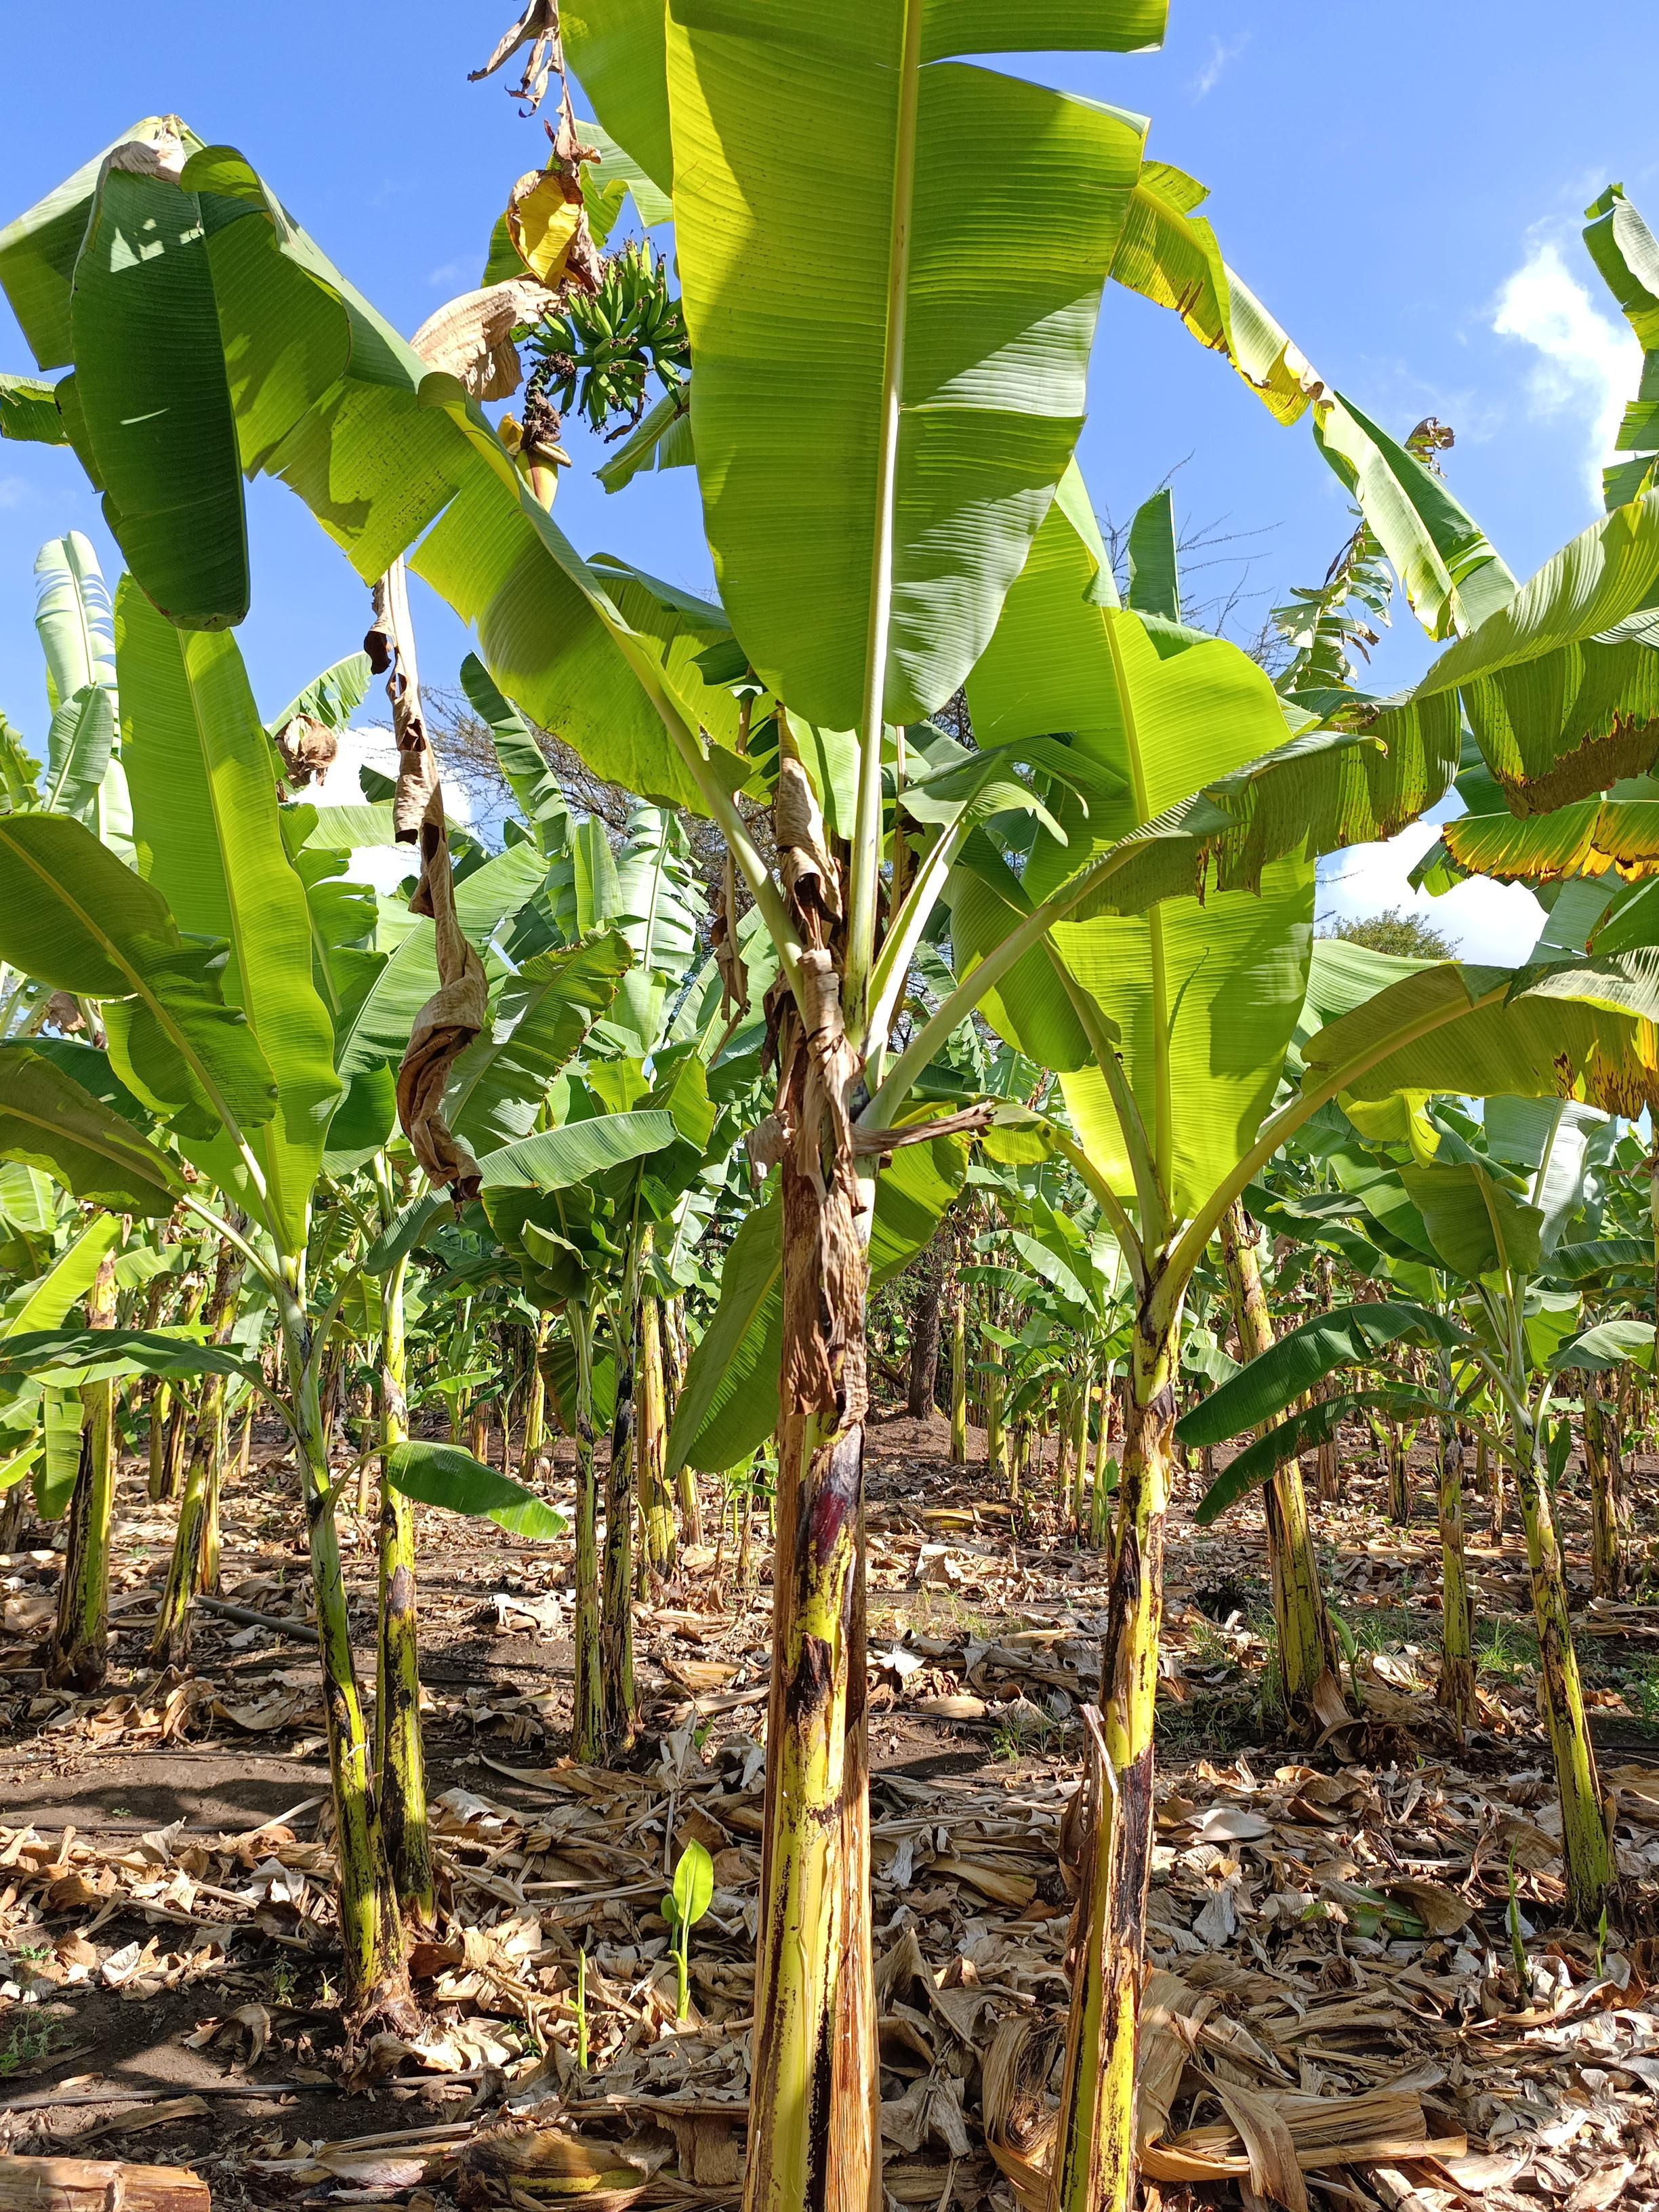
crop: banana
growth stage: development fruit
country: Tanzania
